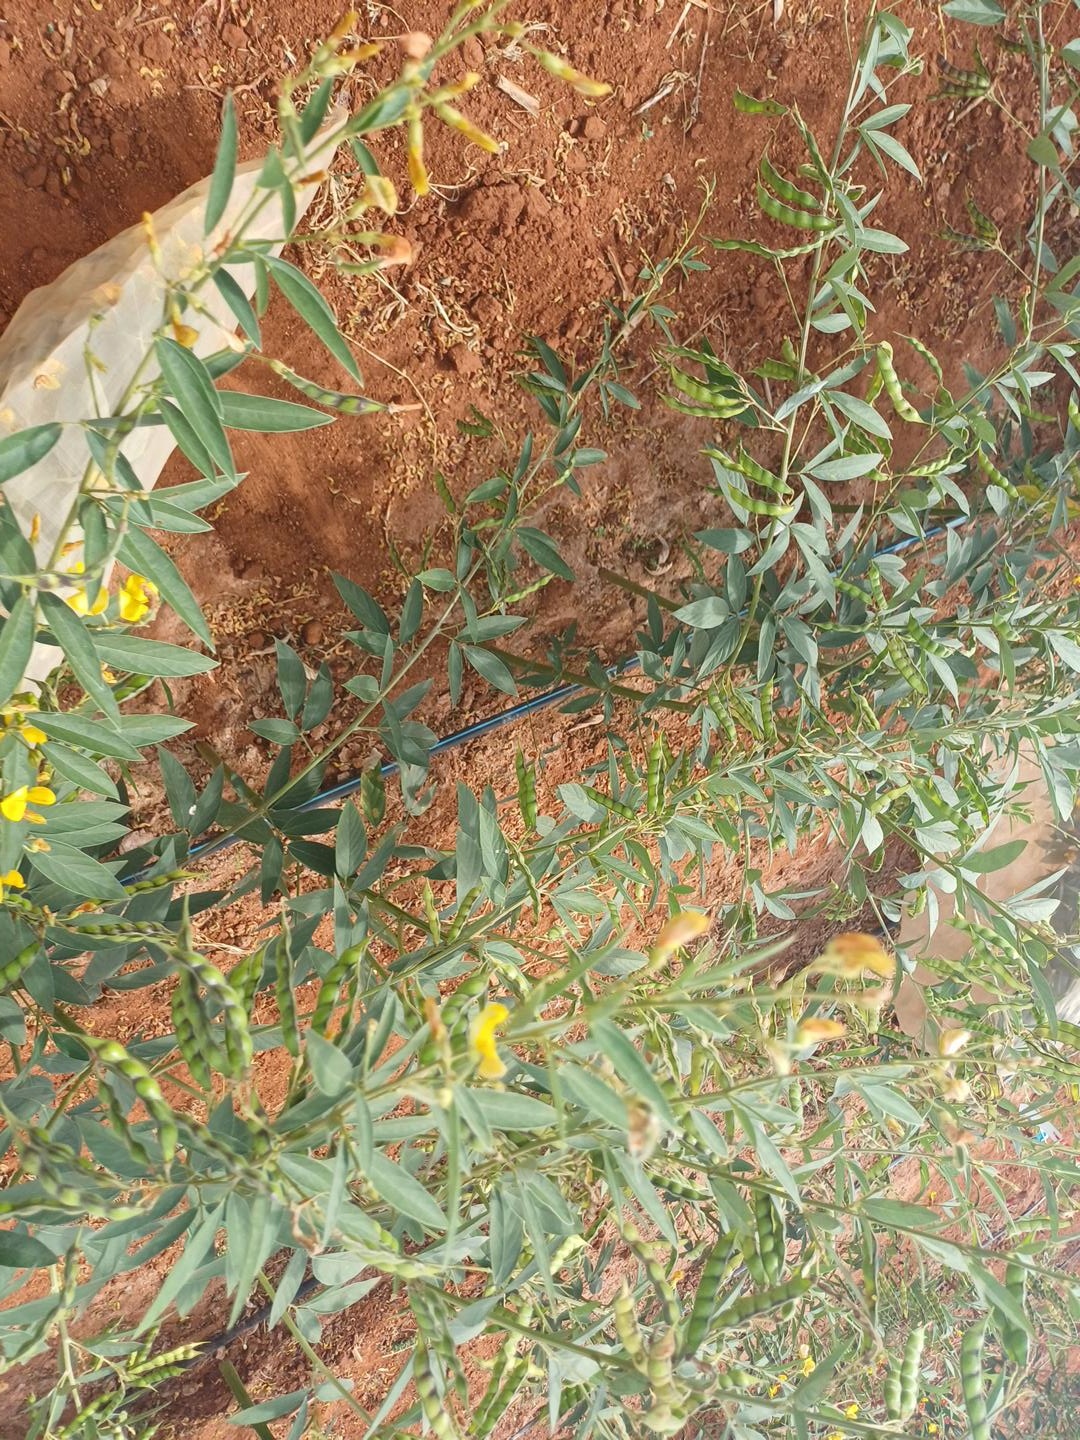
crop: pigeonpea
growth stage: development pod
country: Kenya
